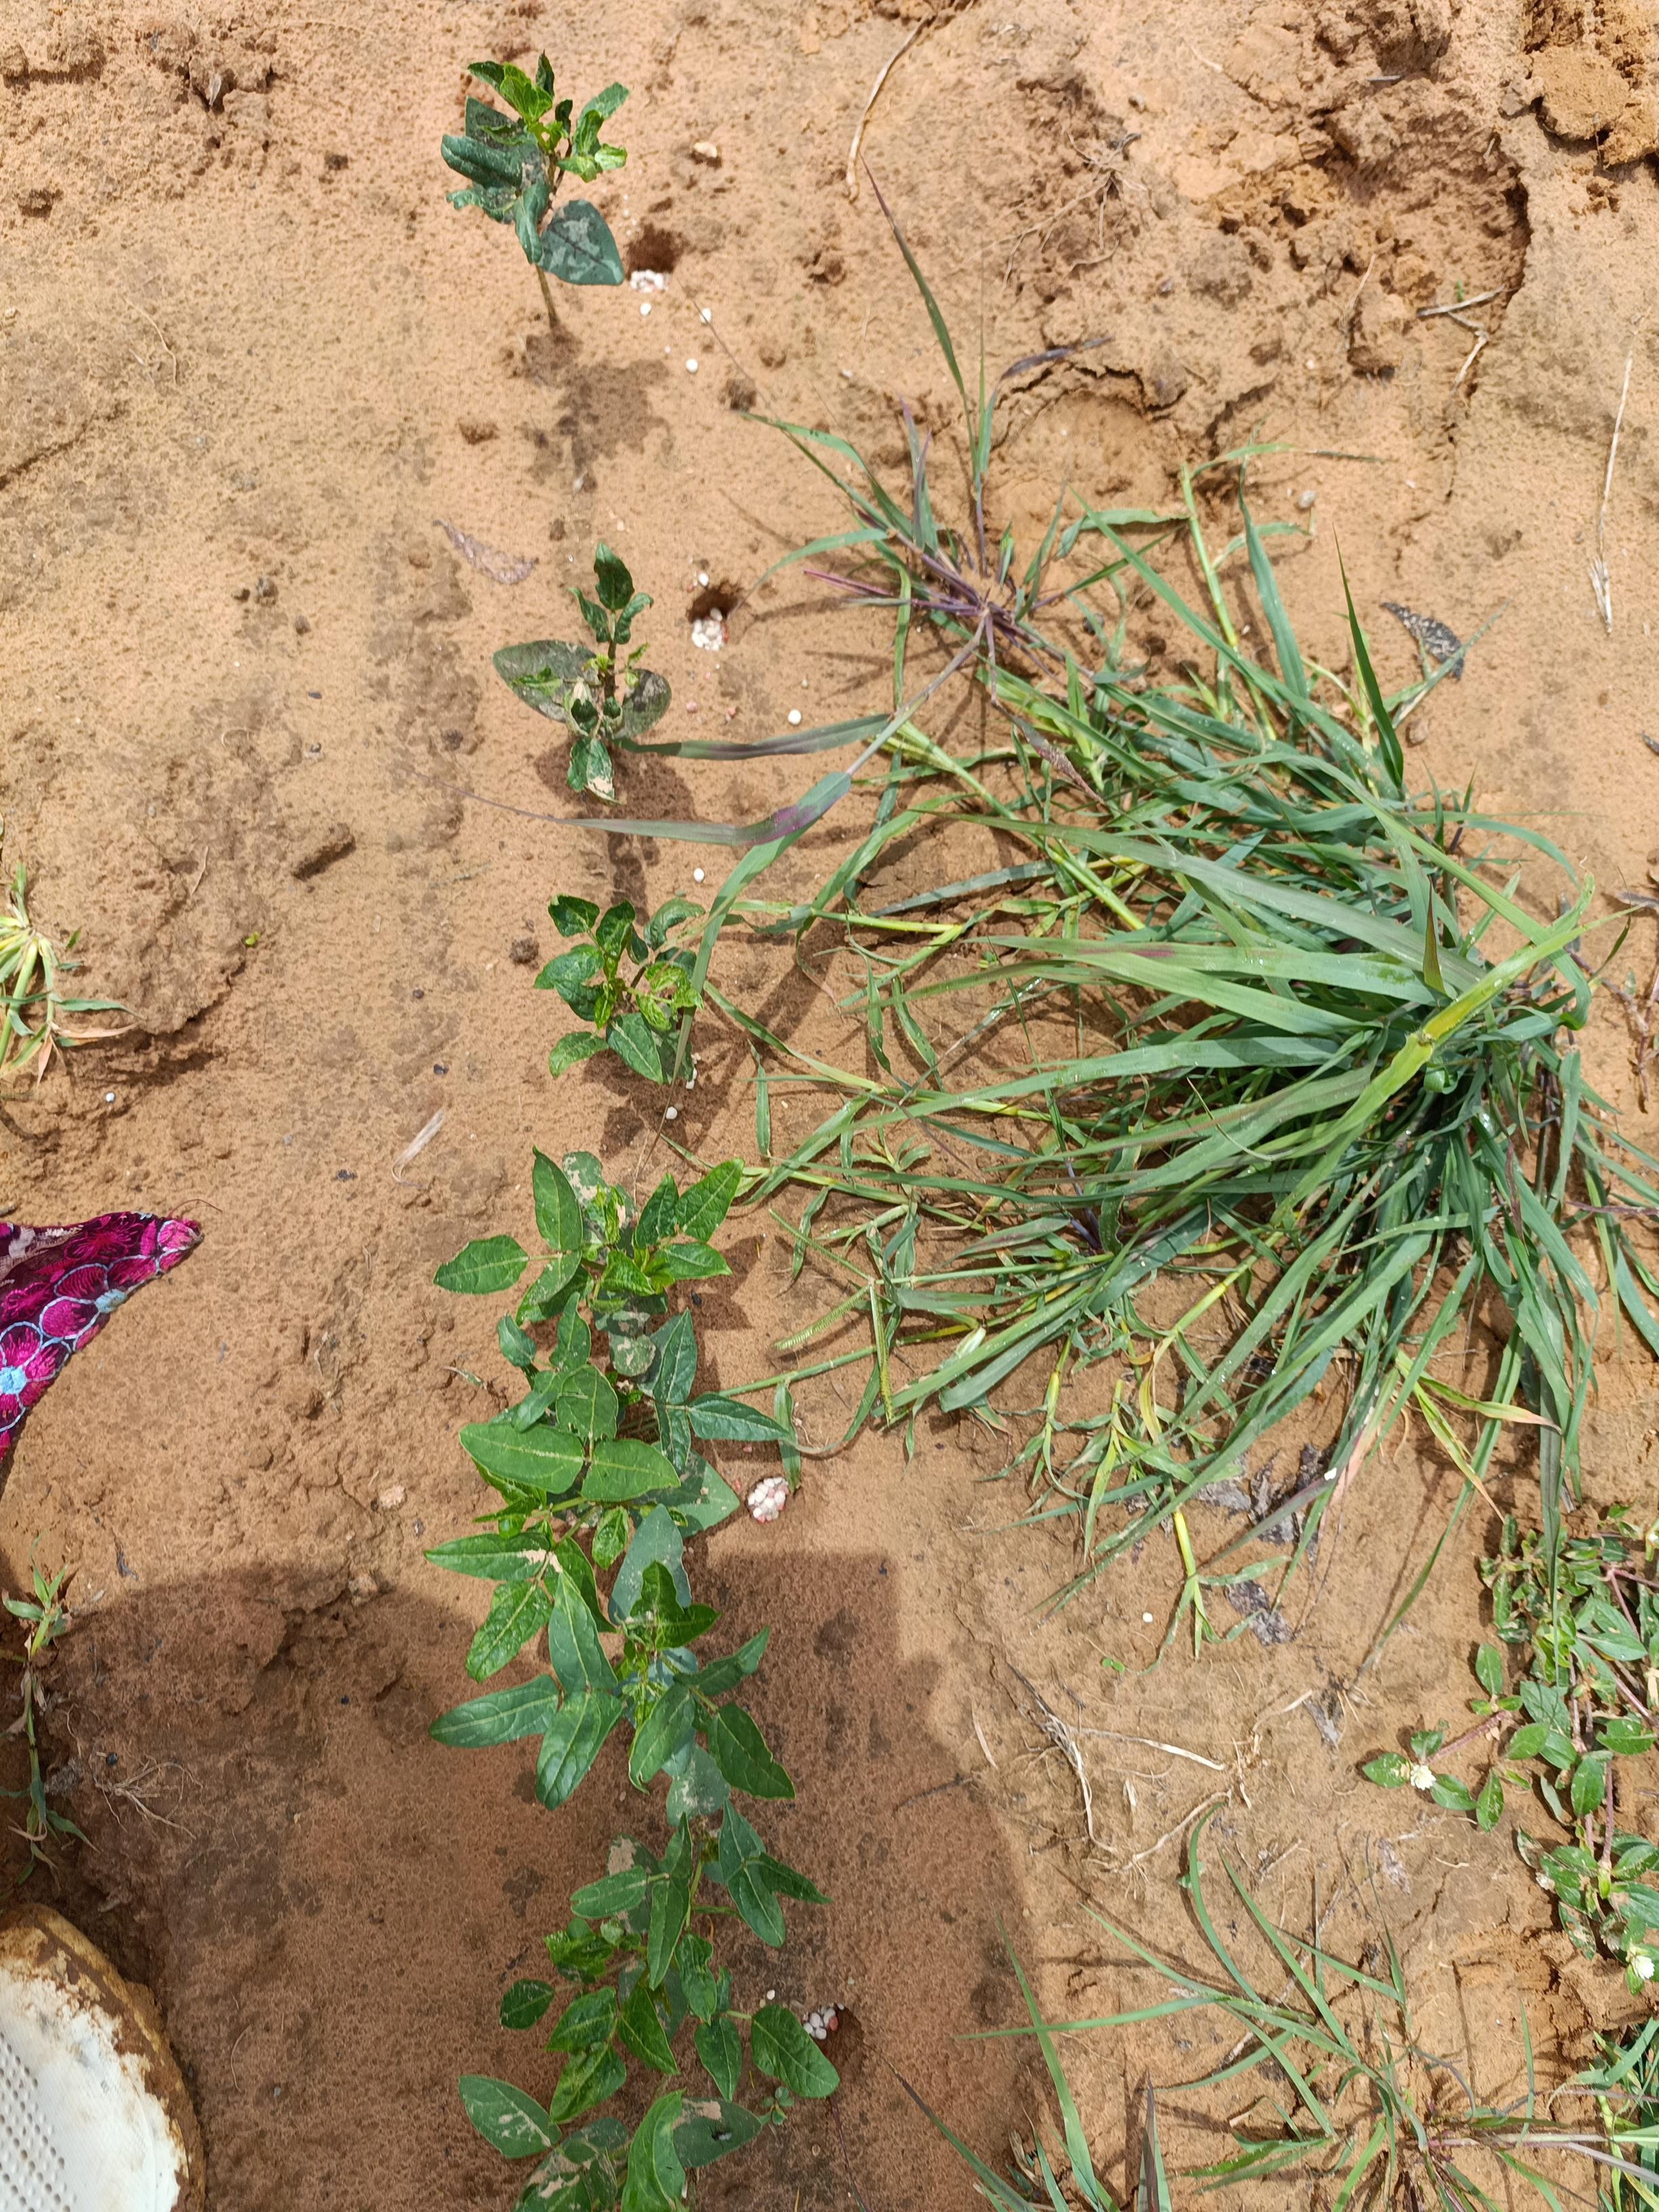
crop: cowpea
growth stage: emergence
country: Nigeria
